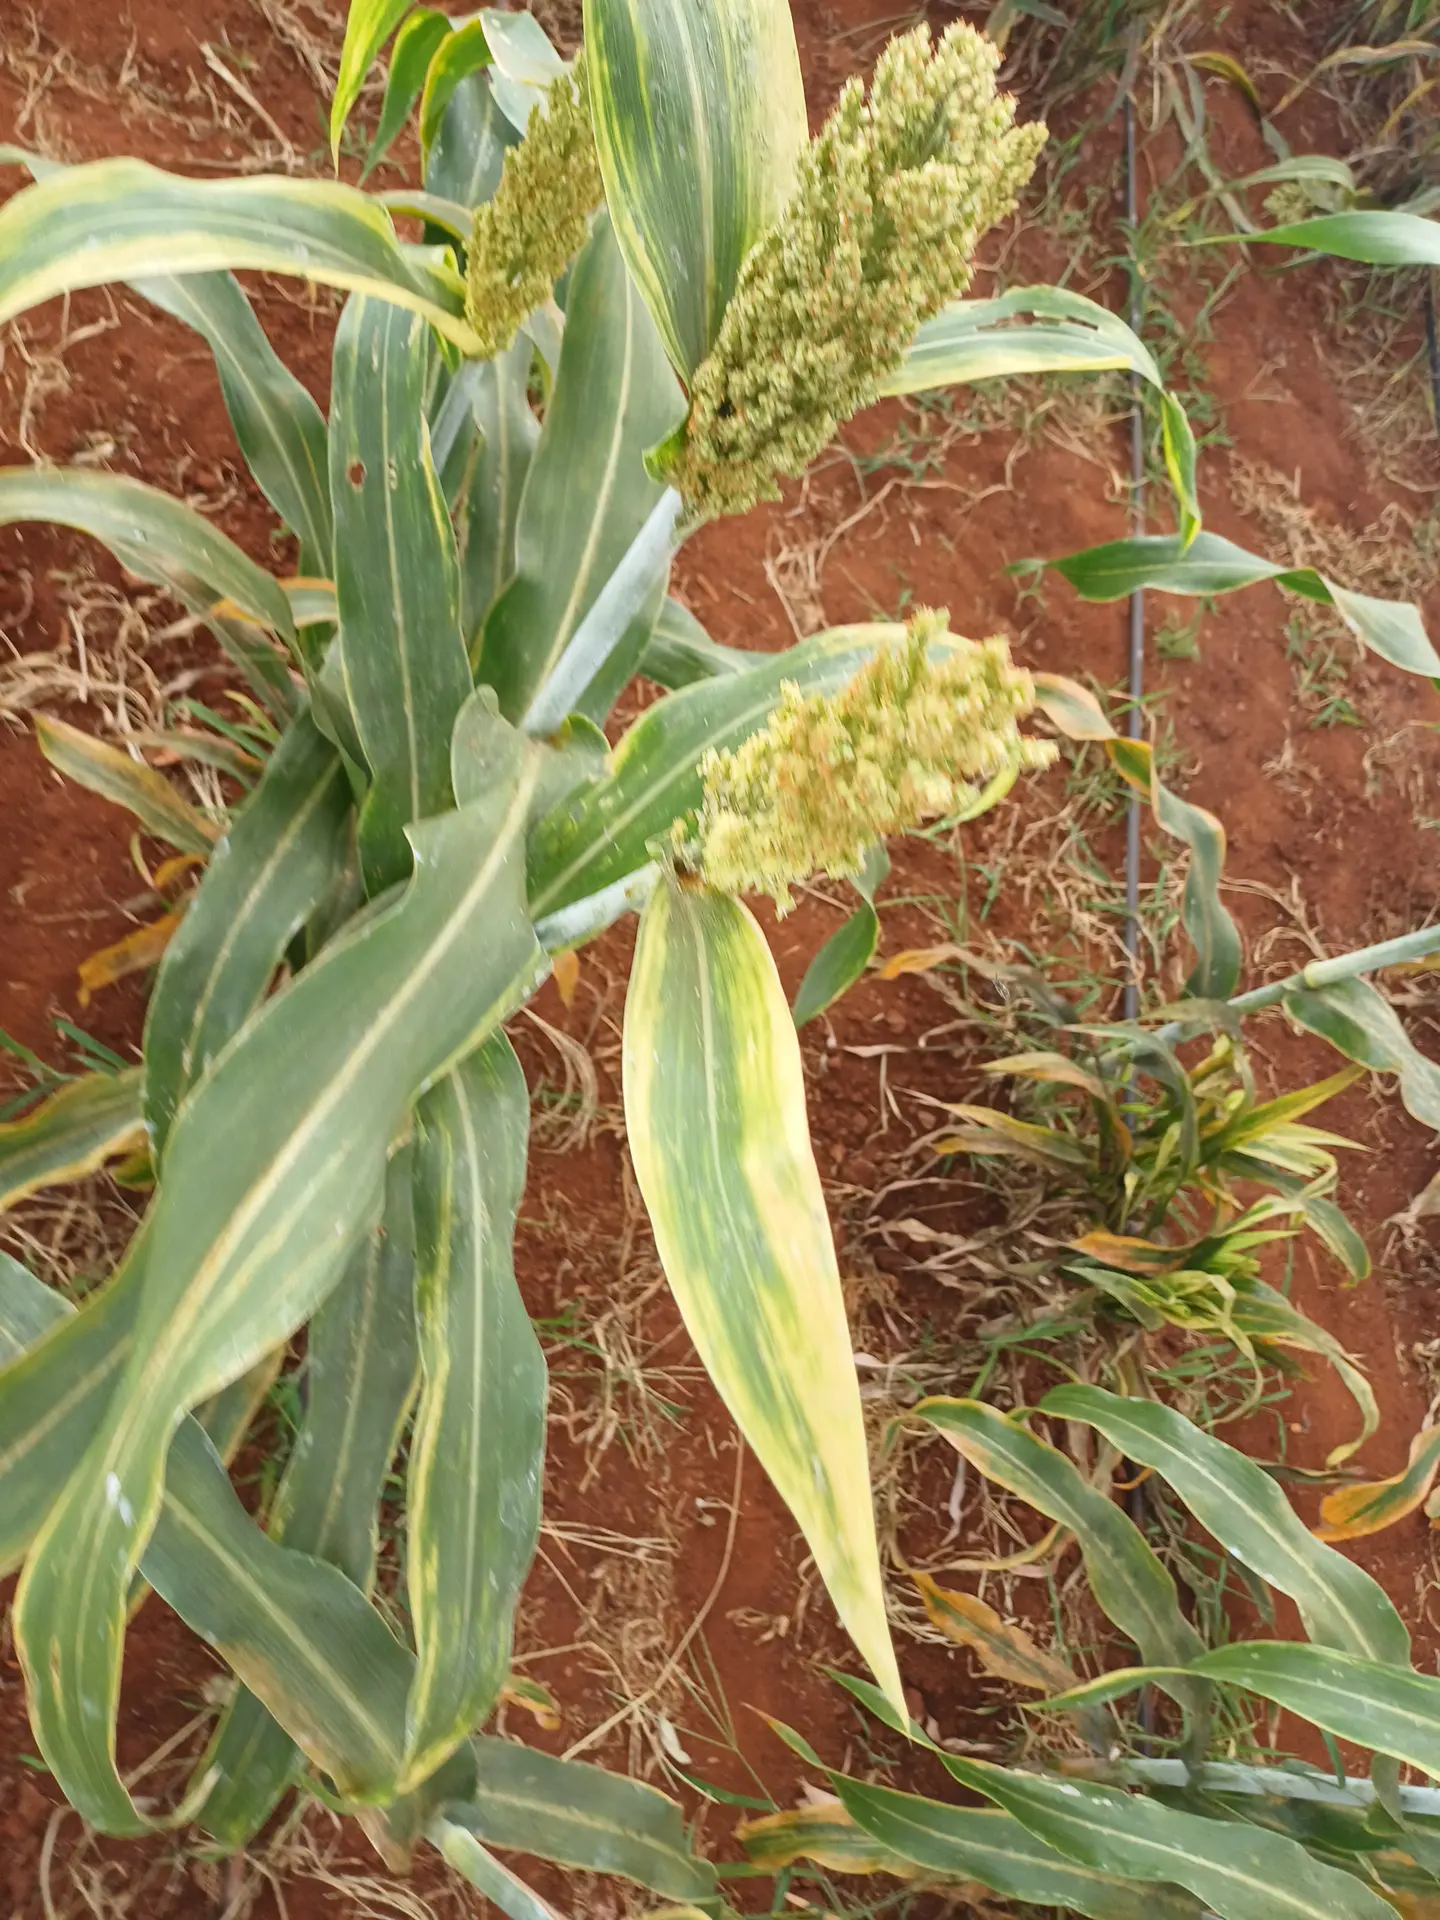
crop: sorghum
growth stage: filling grain
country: Kenya
